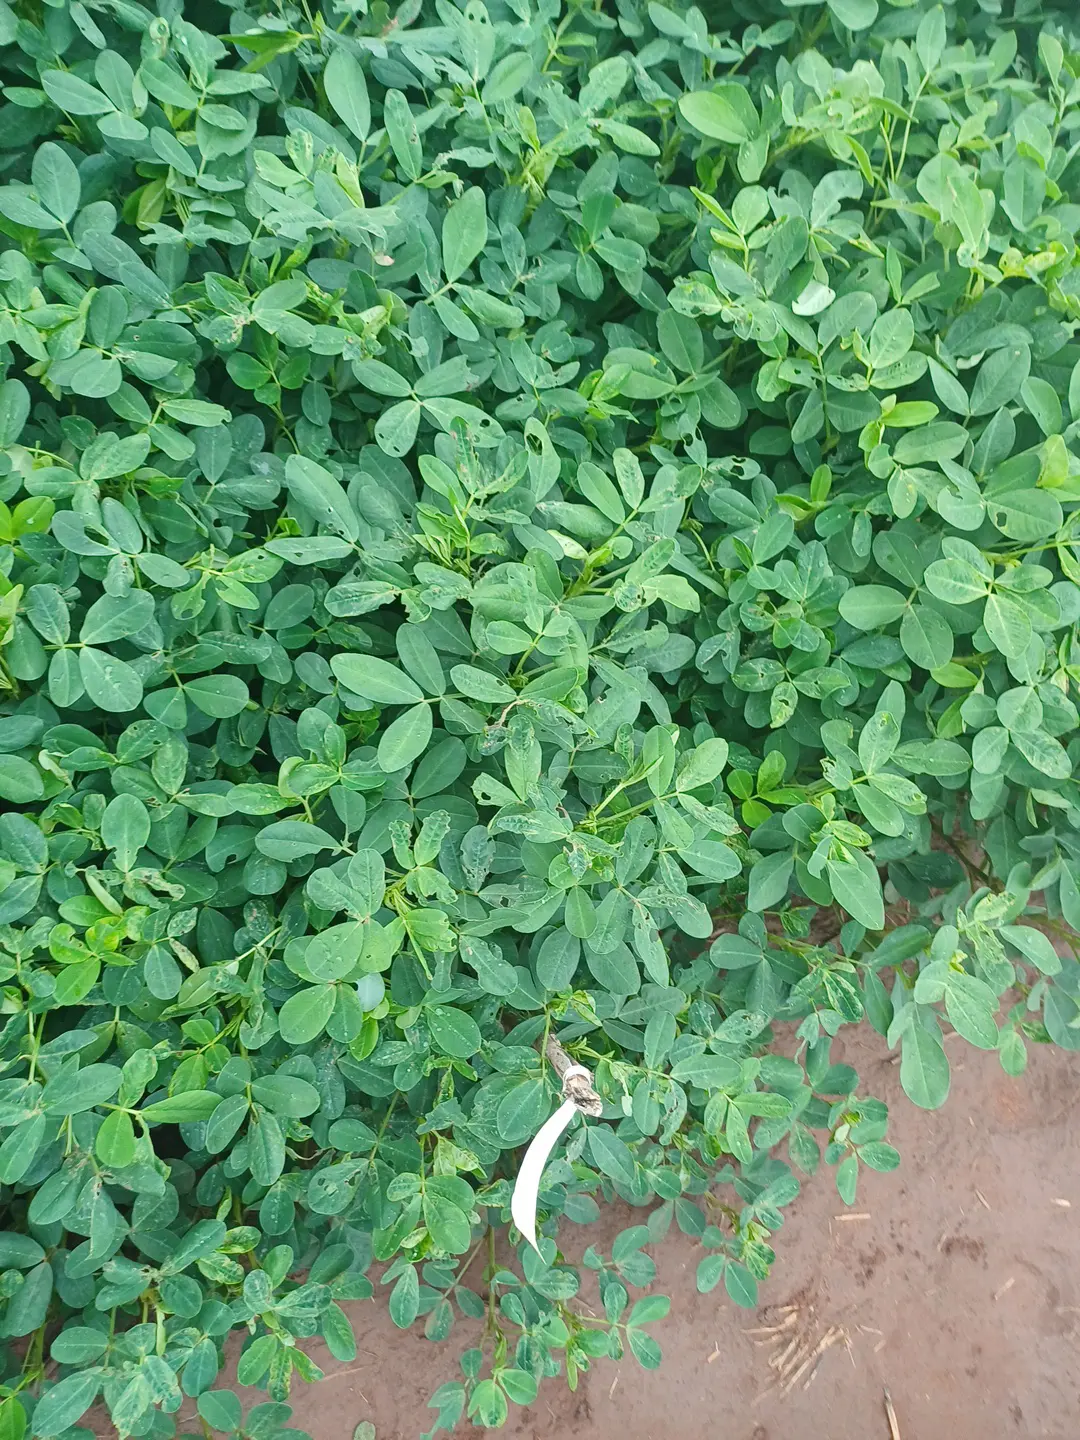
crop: groundnut
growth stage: pegging
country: Kenya
